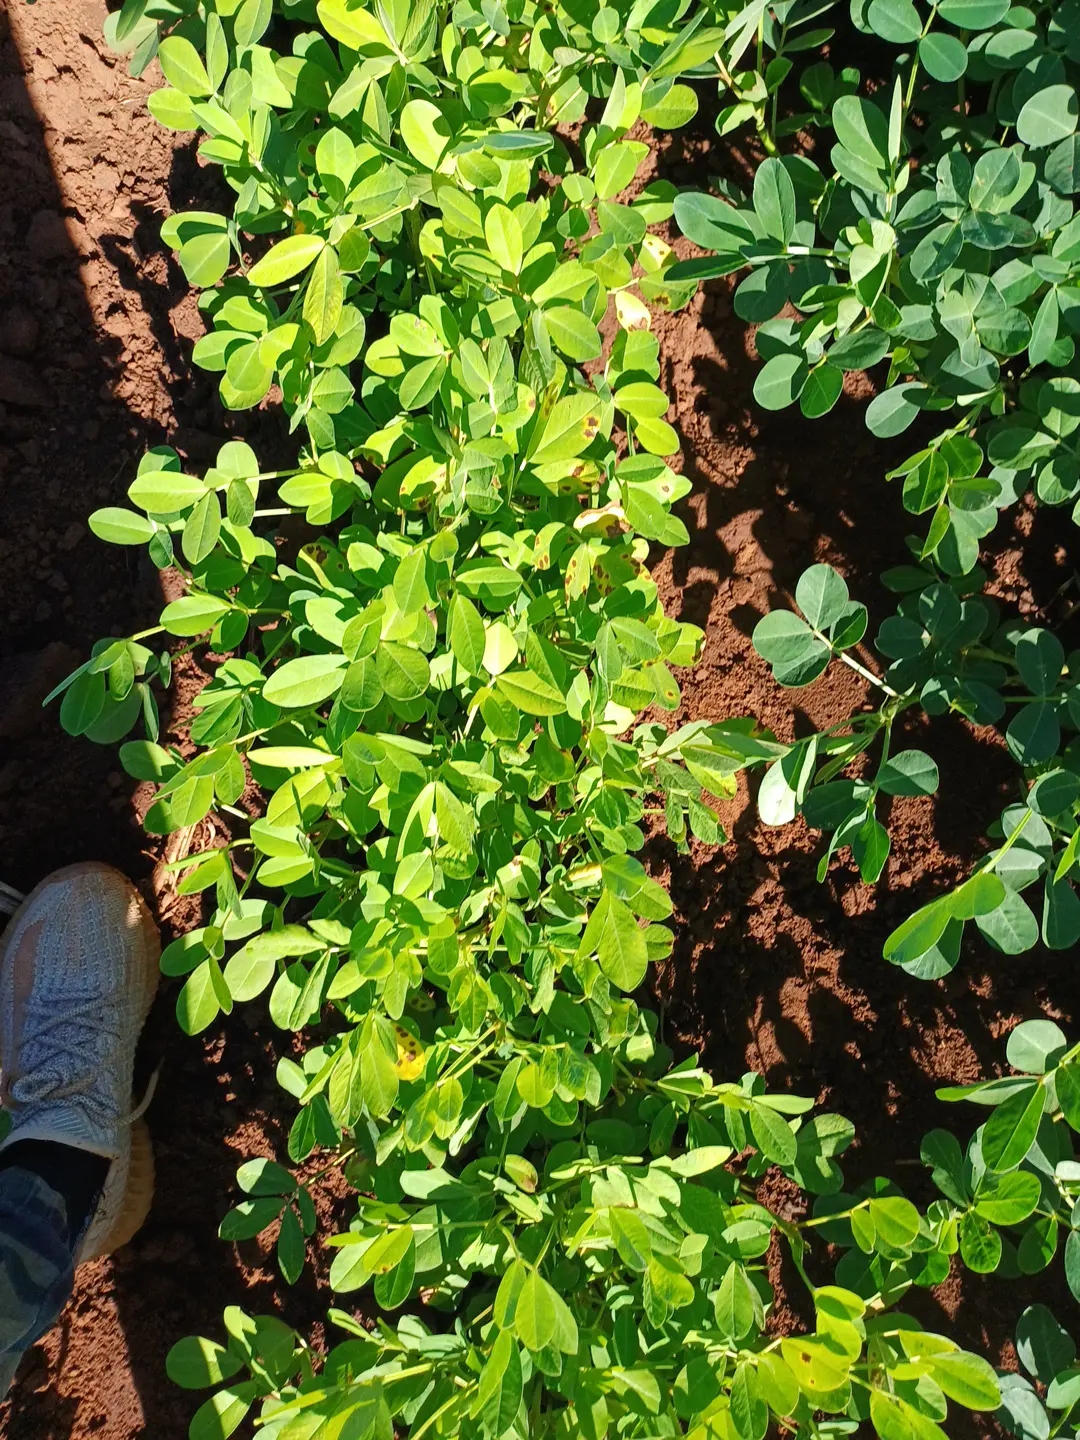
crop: groundnut
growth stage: flowering
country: Kenya
